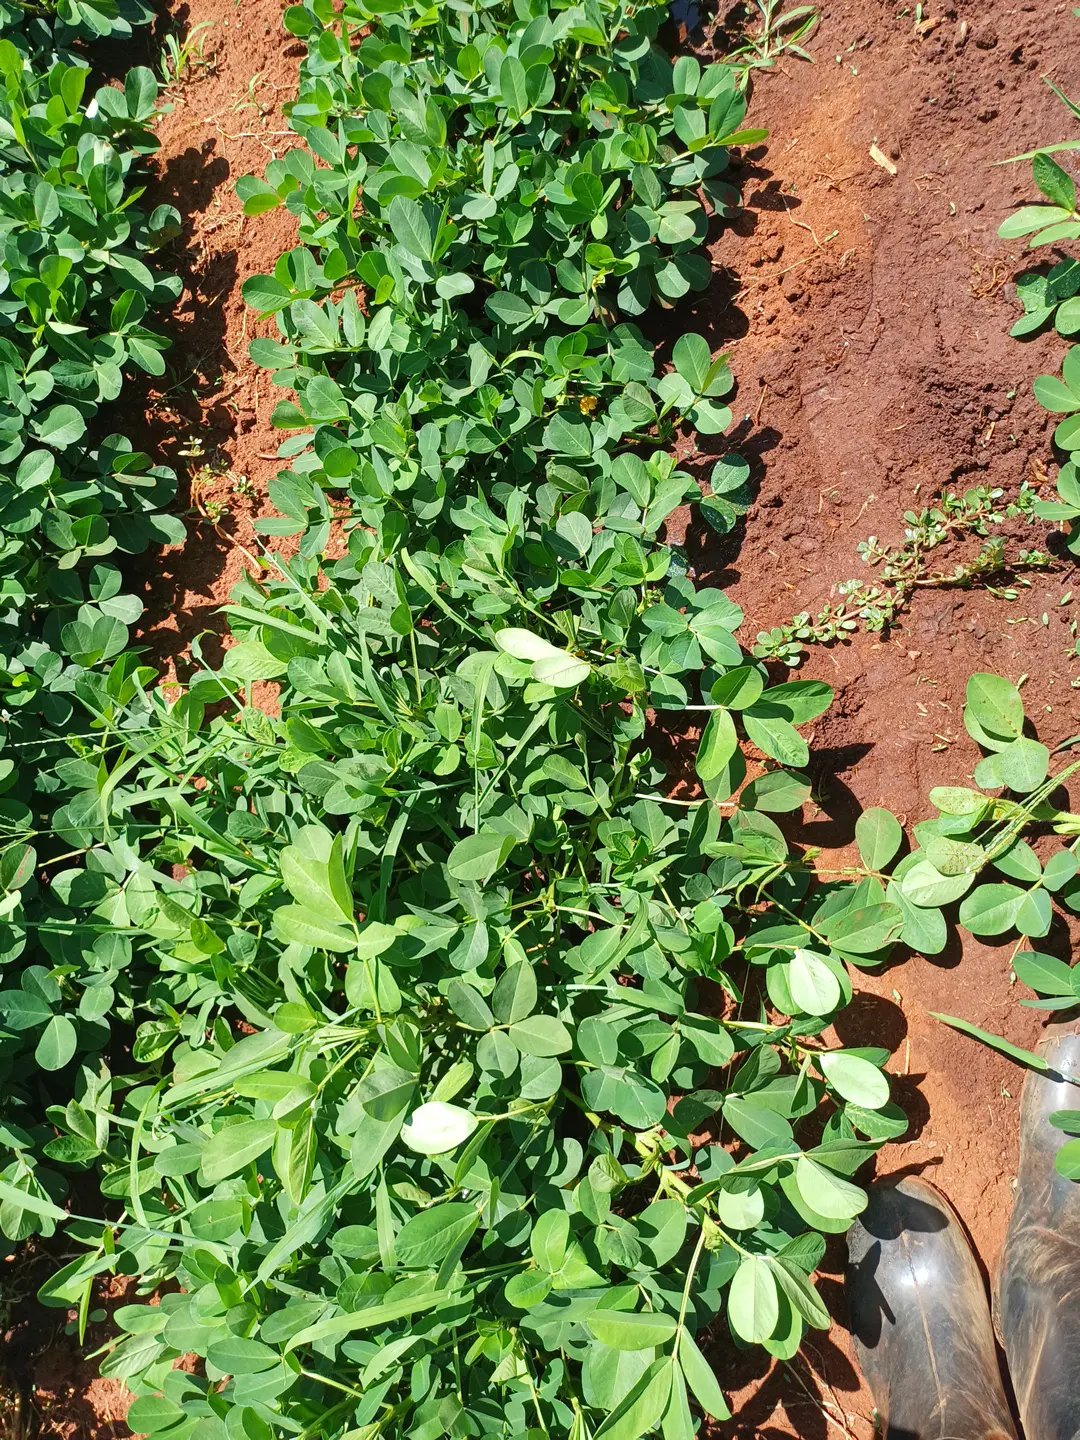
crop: groundnut
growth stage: flowering
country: Kenya
